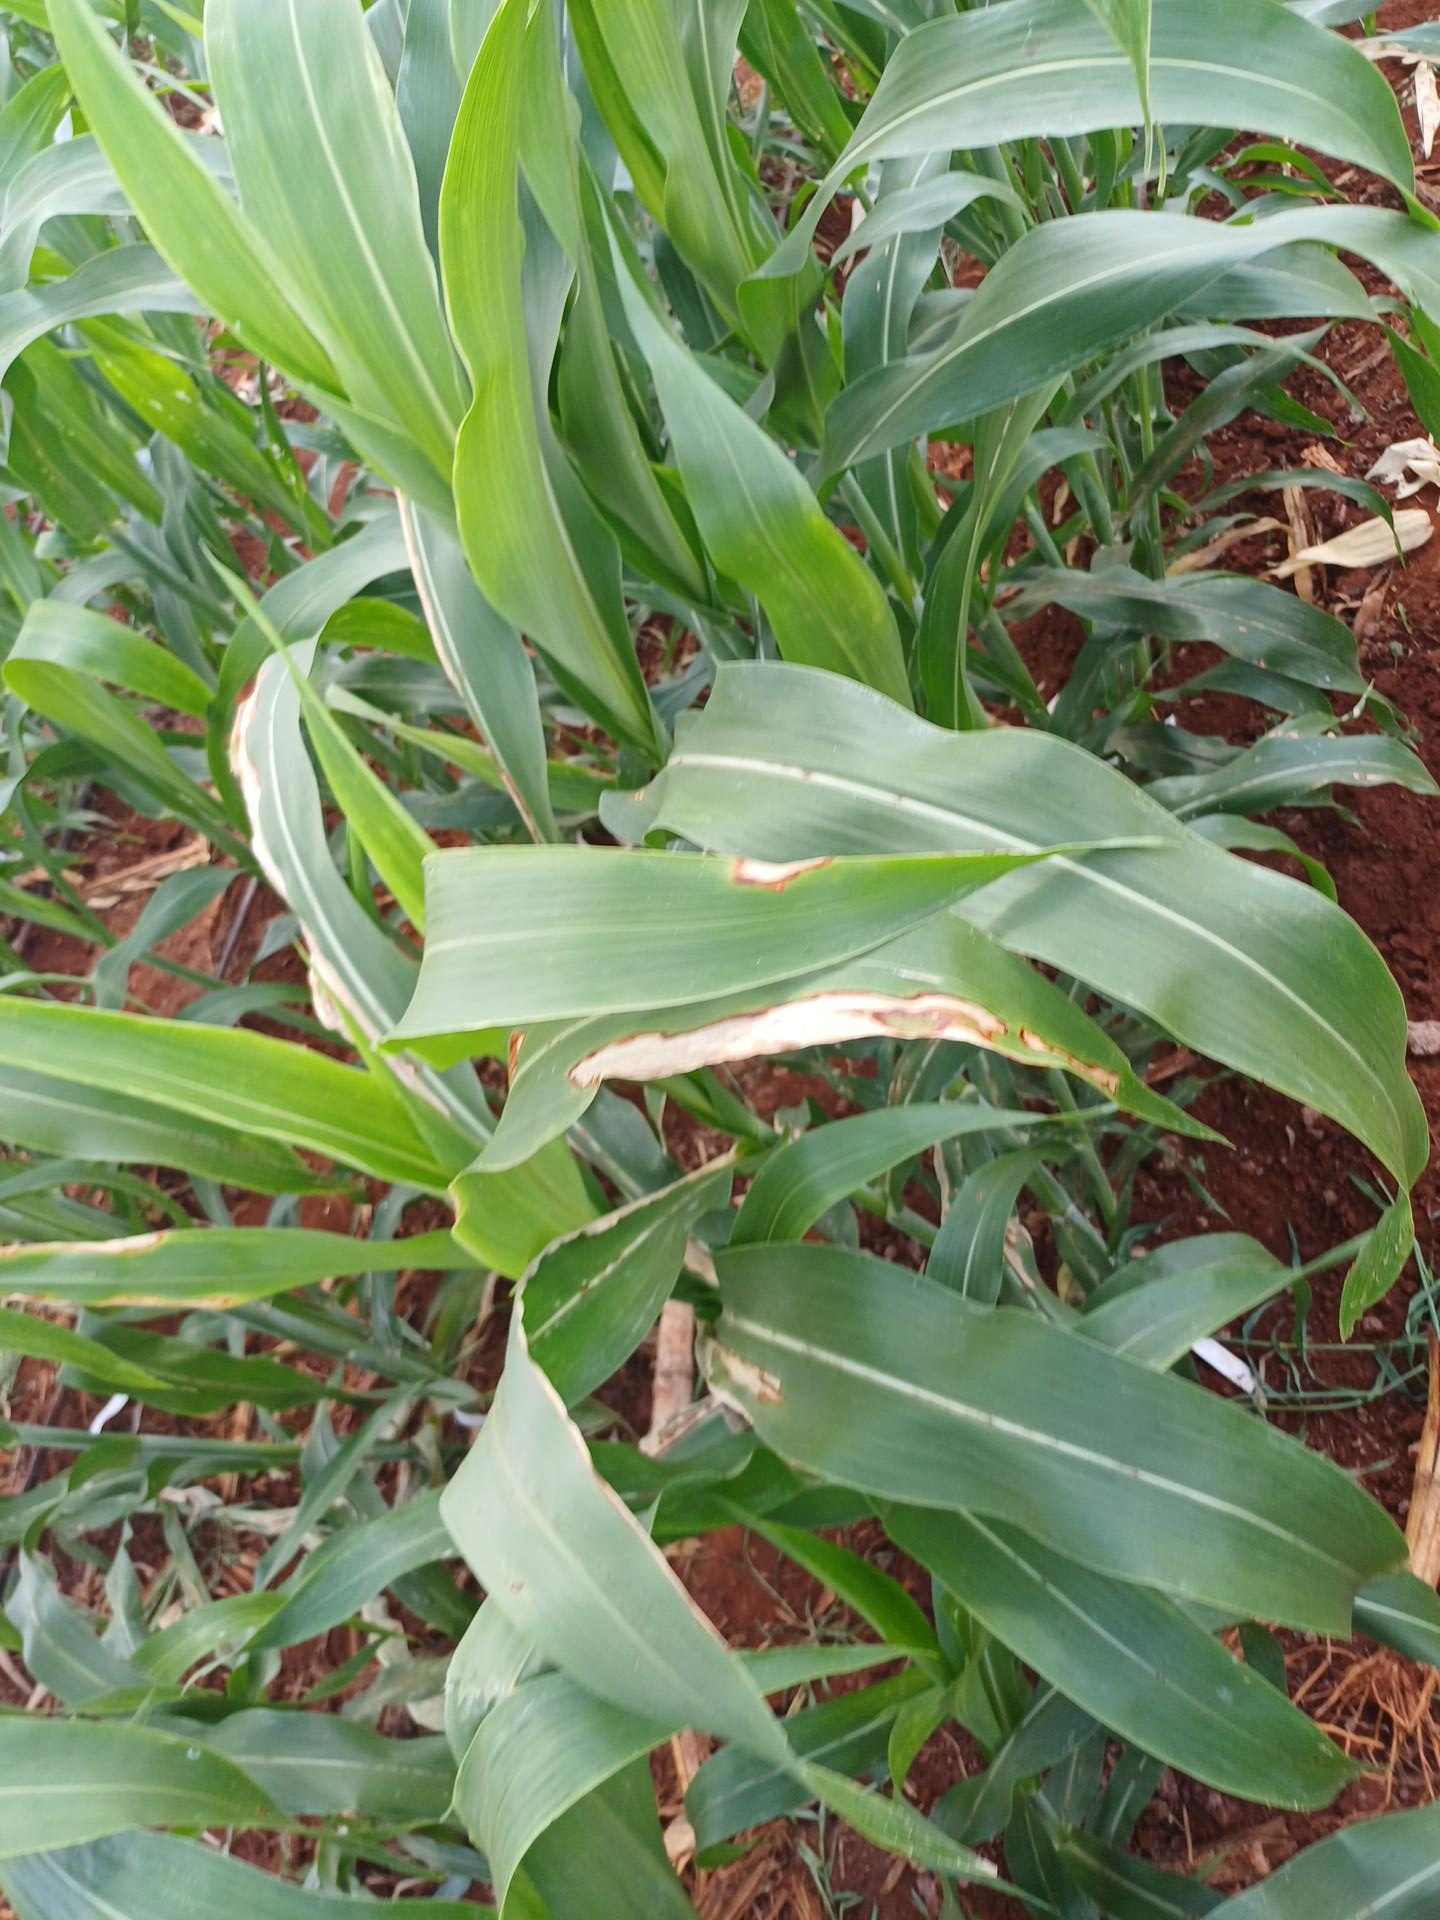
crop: sorghum
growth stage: vegetative
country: Kenya
